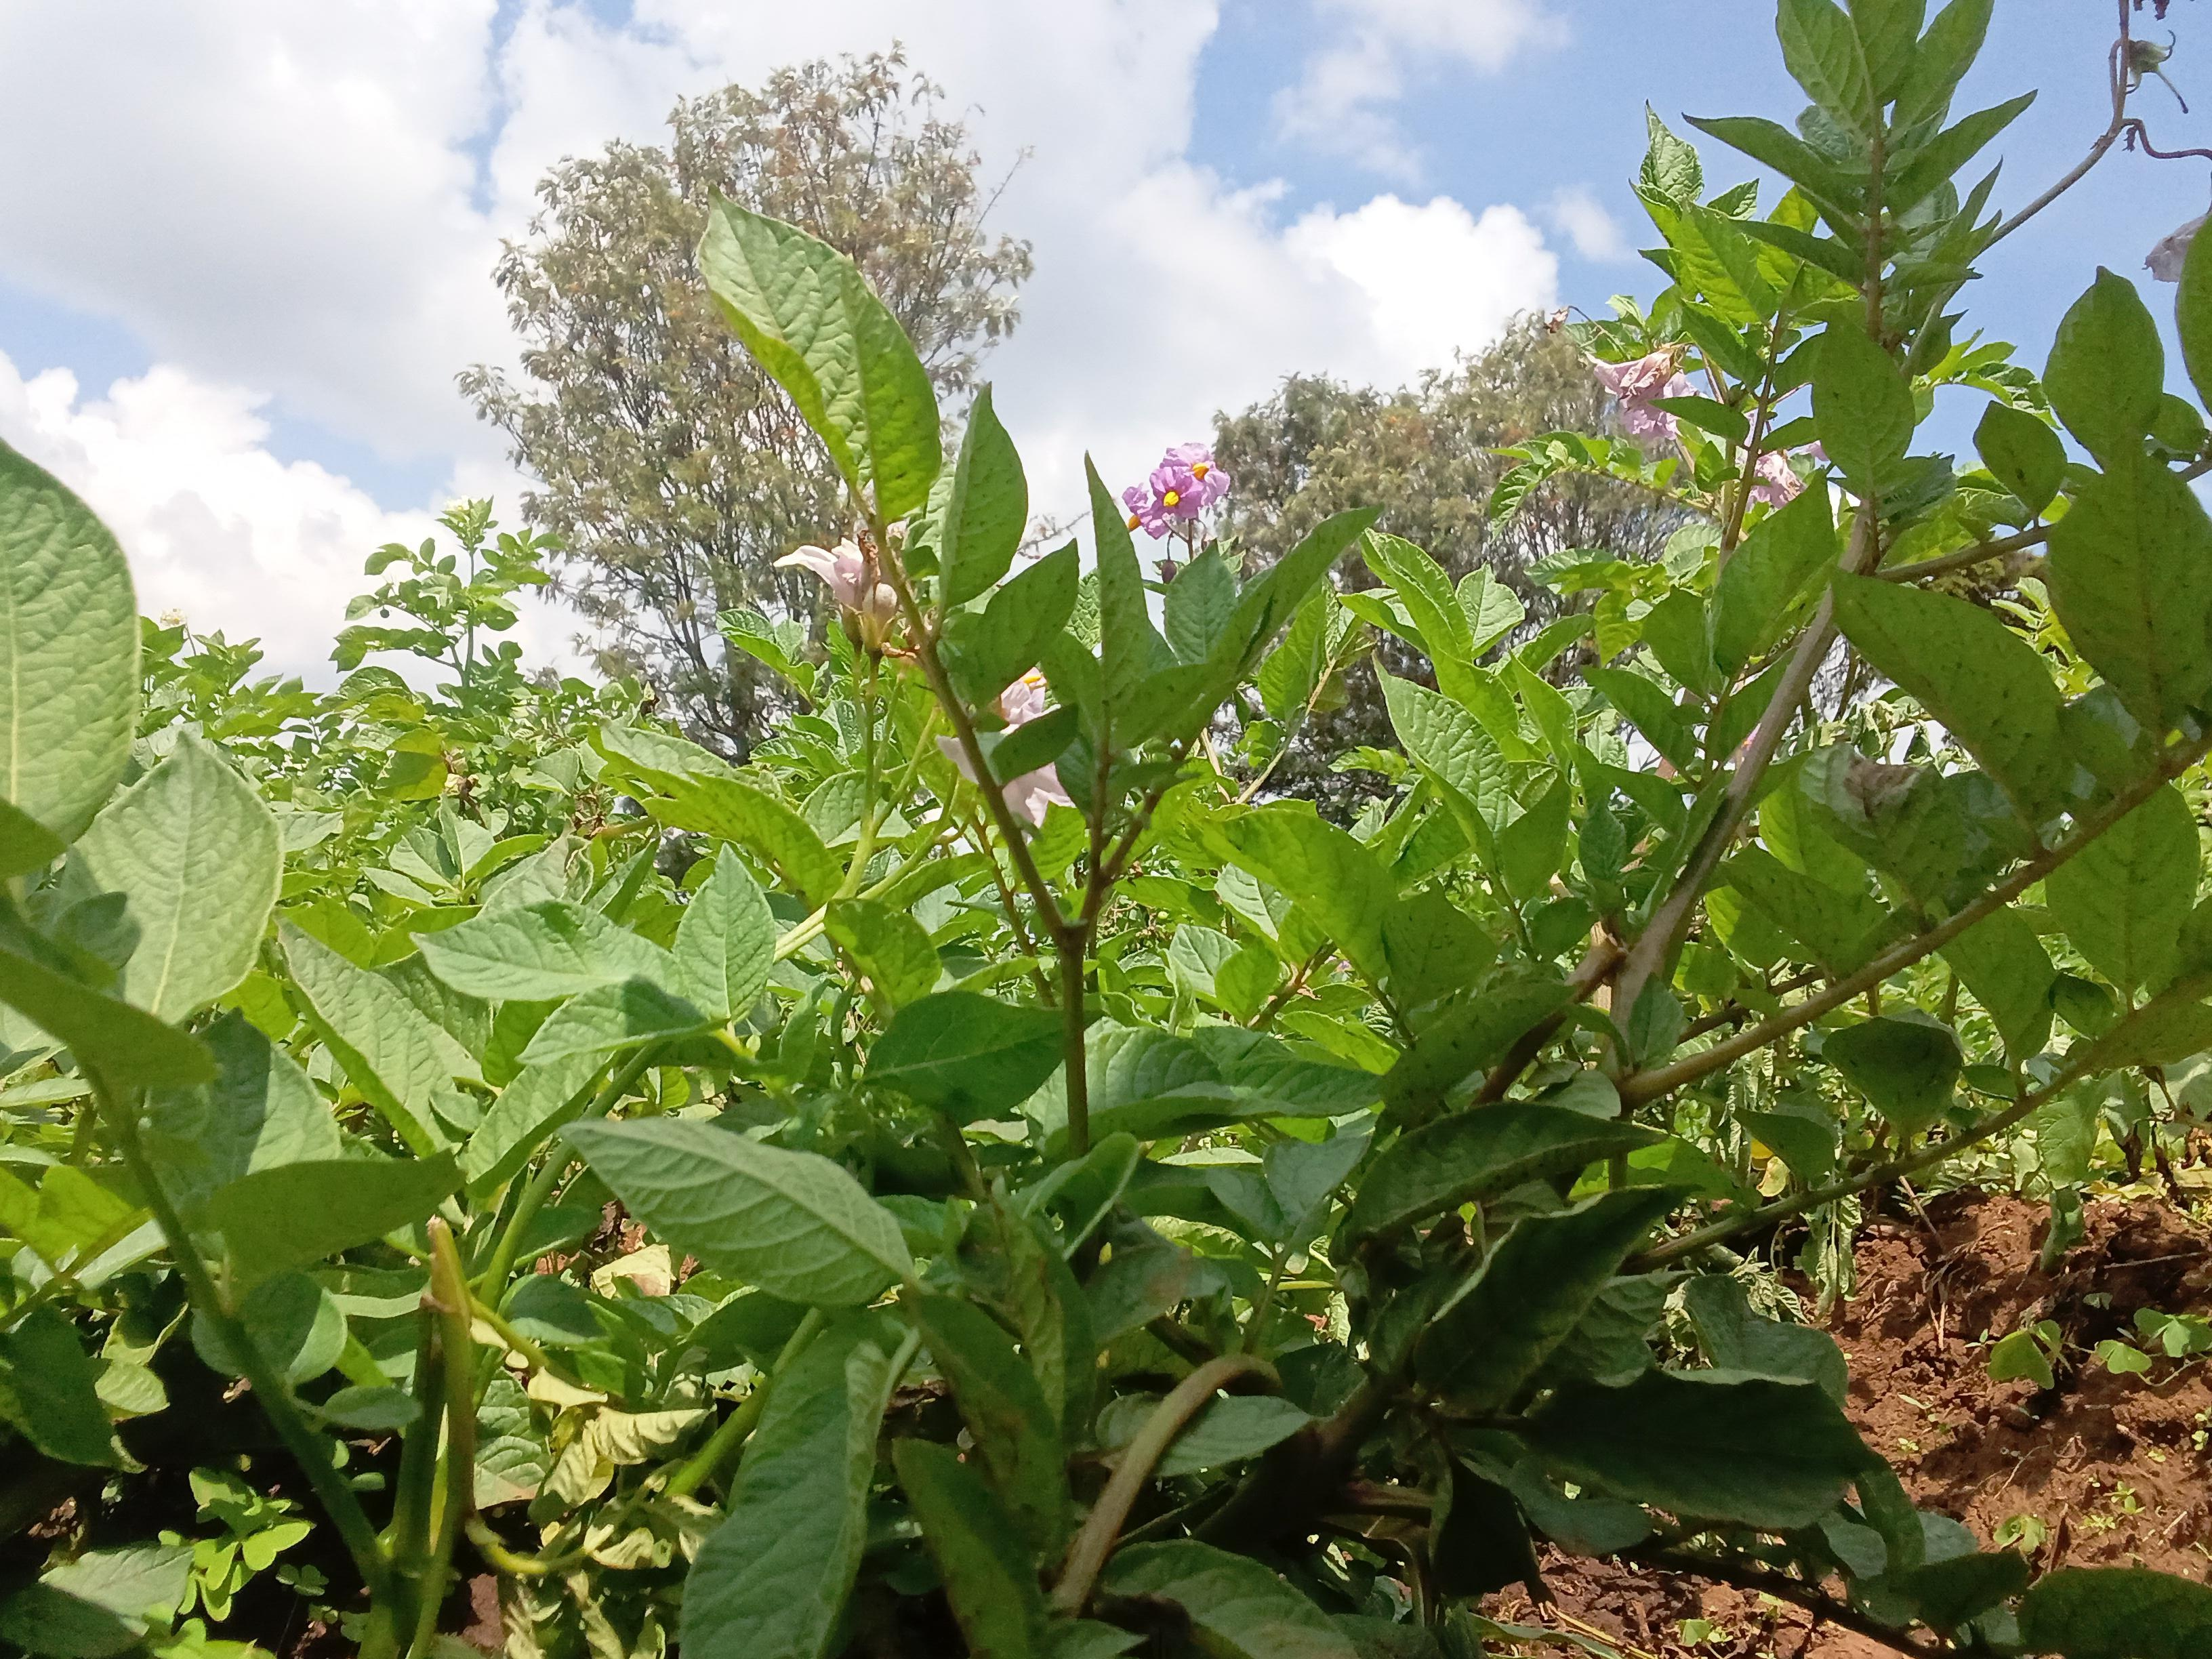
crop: potato
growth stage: flowering
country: Kenya
